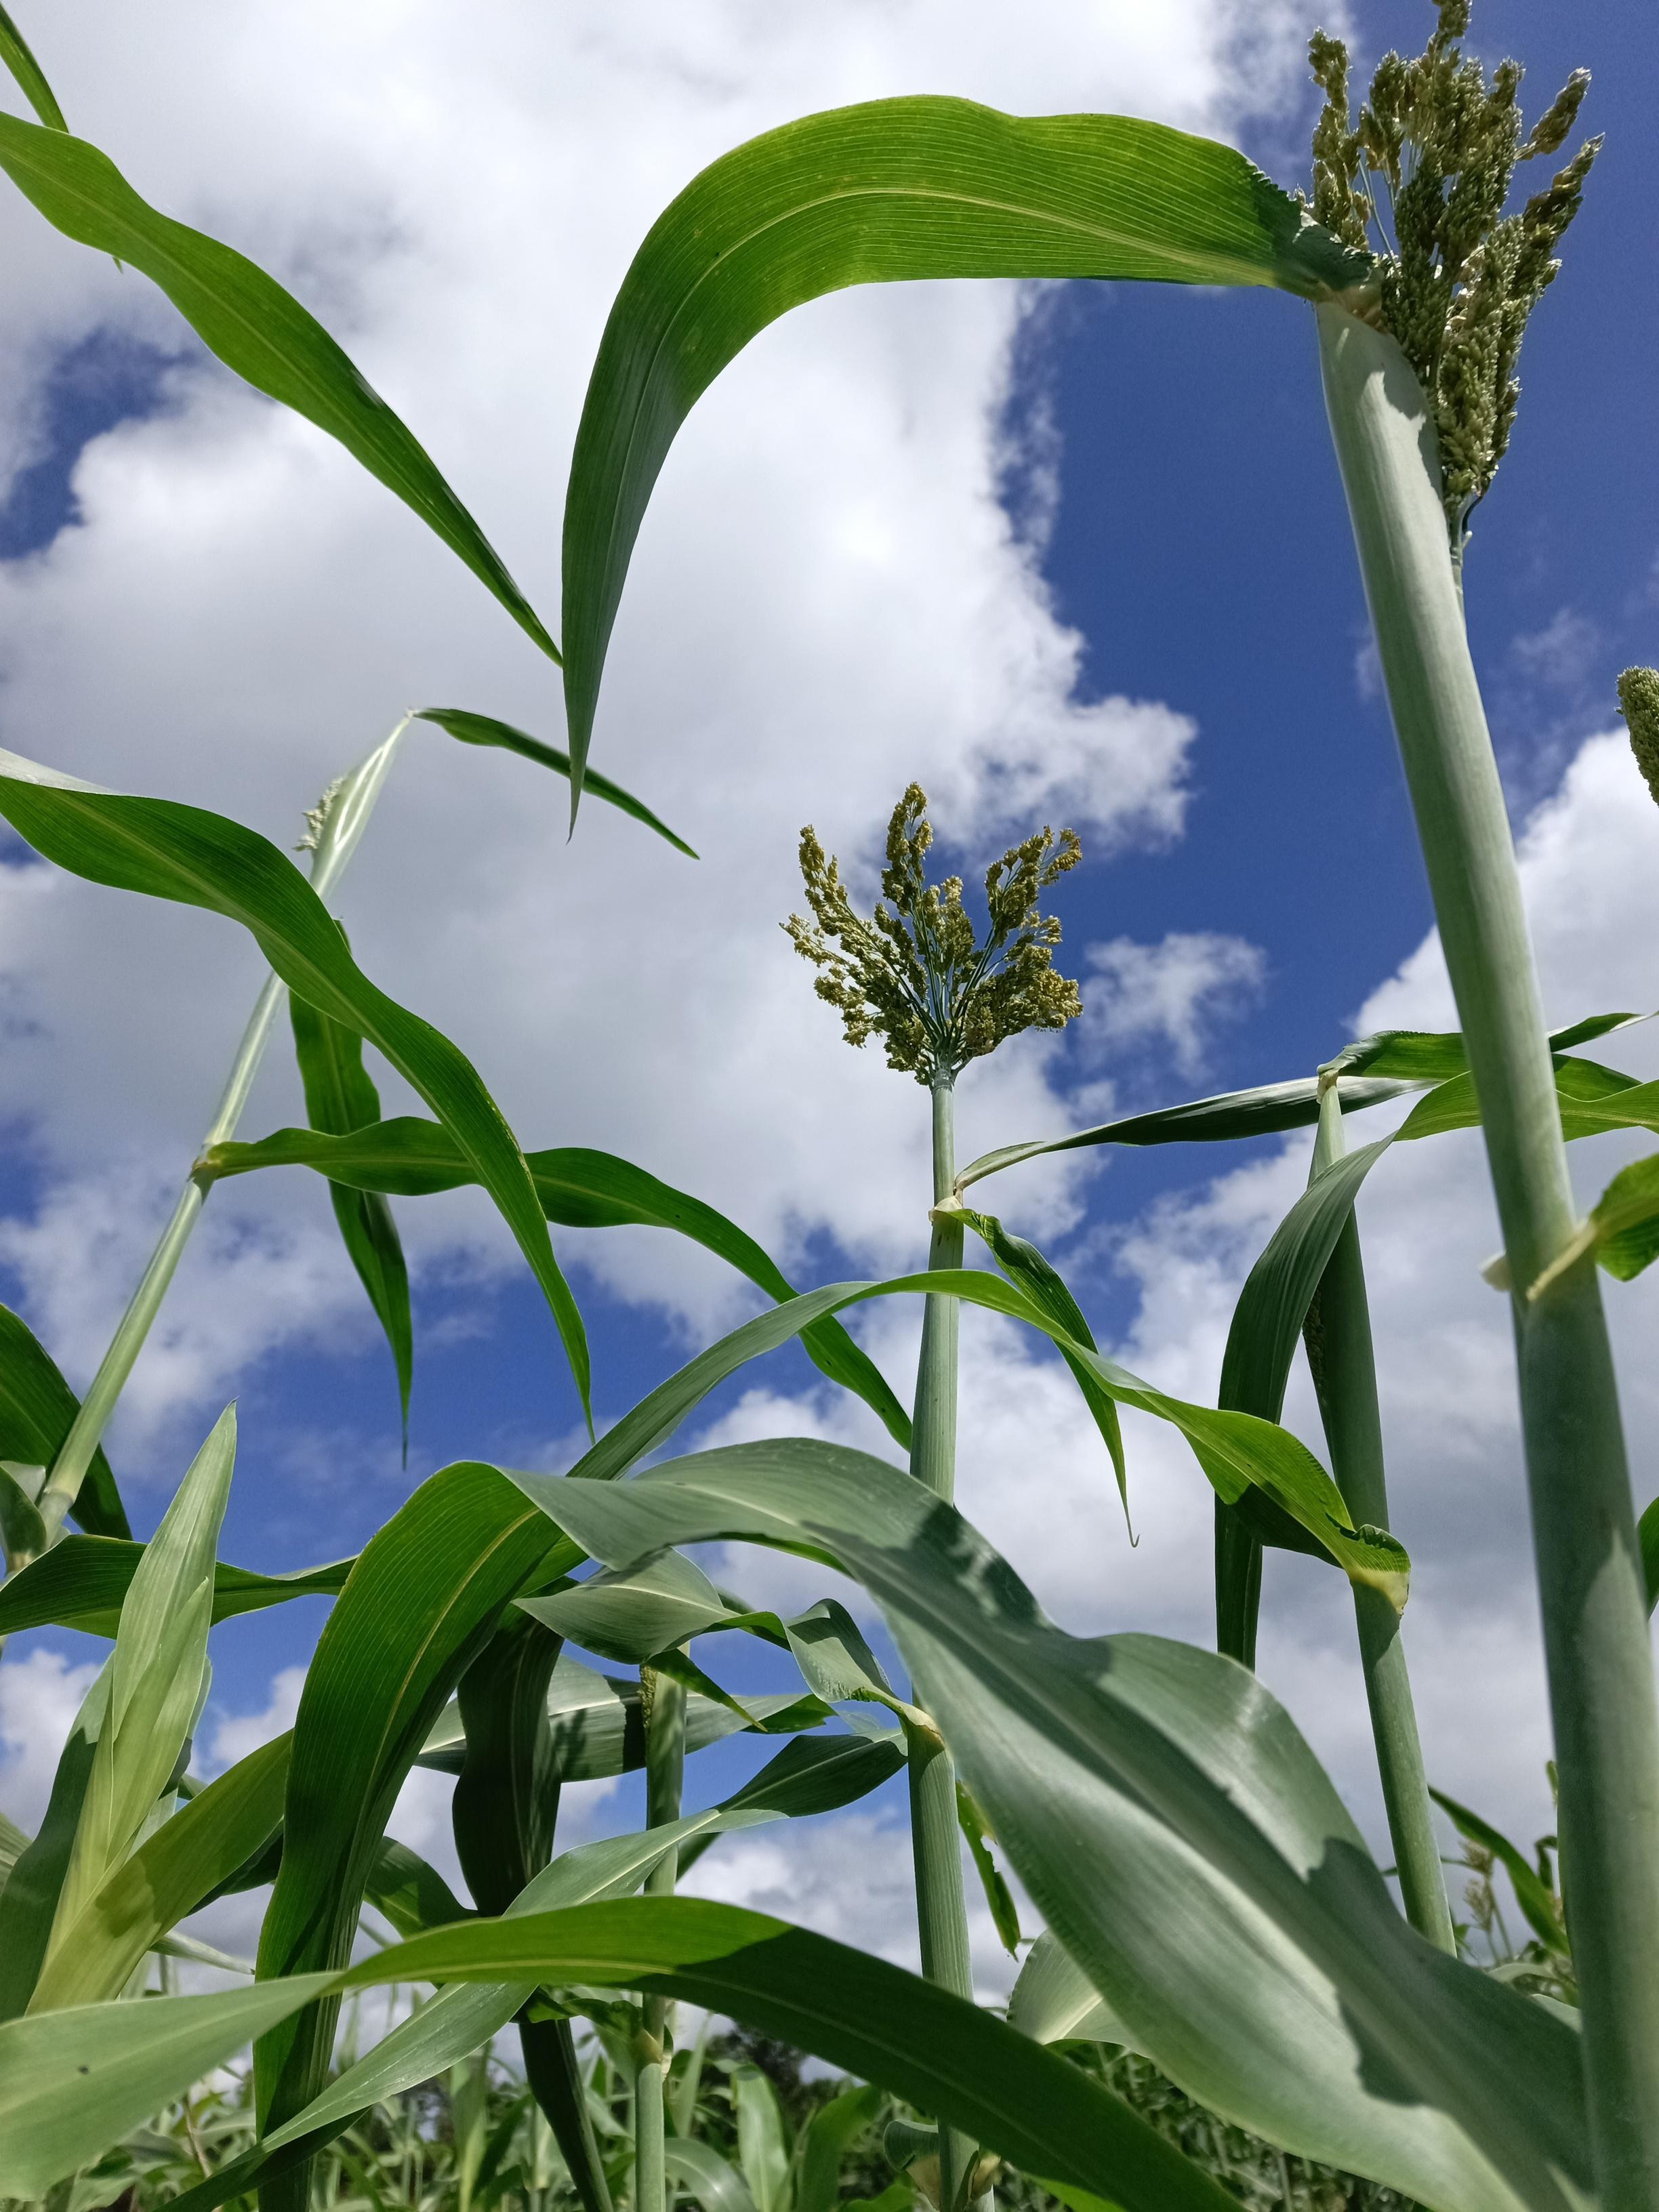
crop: sorghum
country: Tanzania
